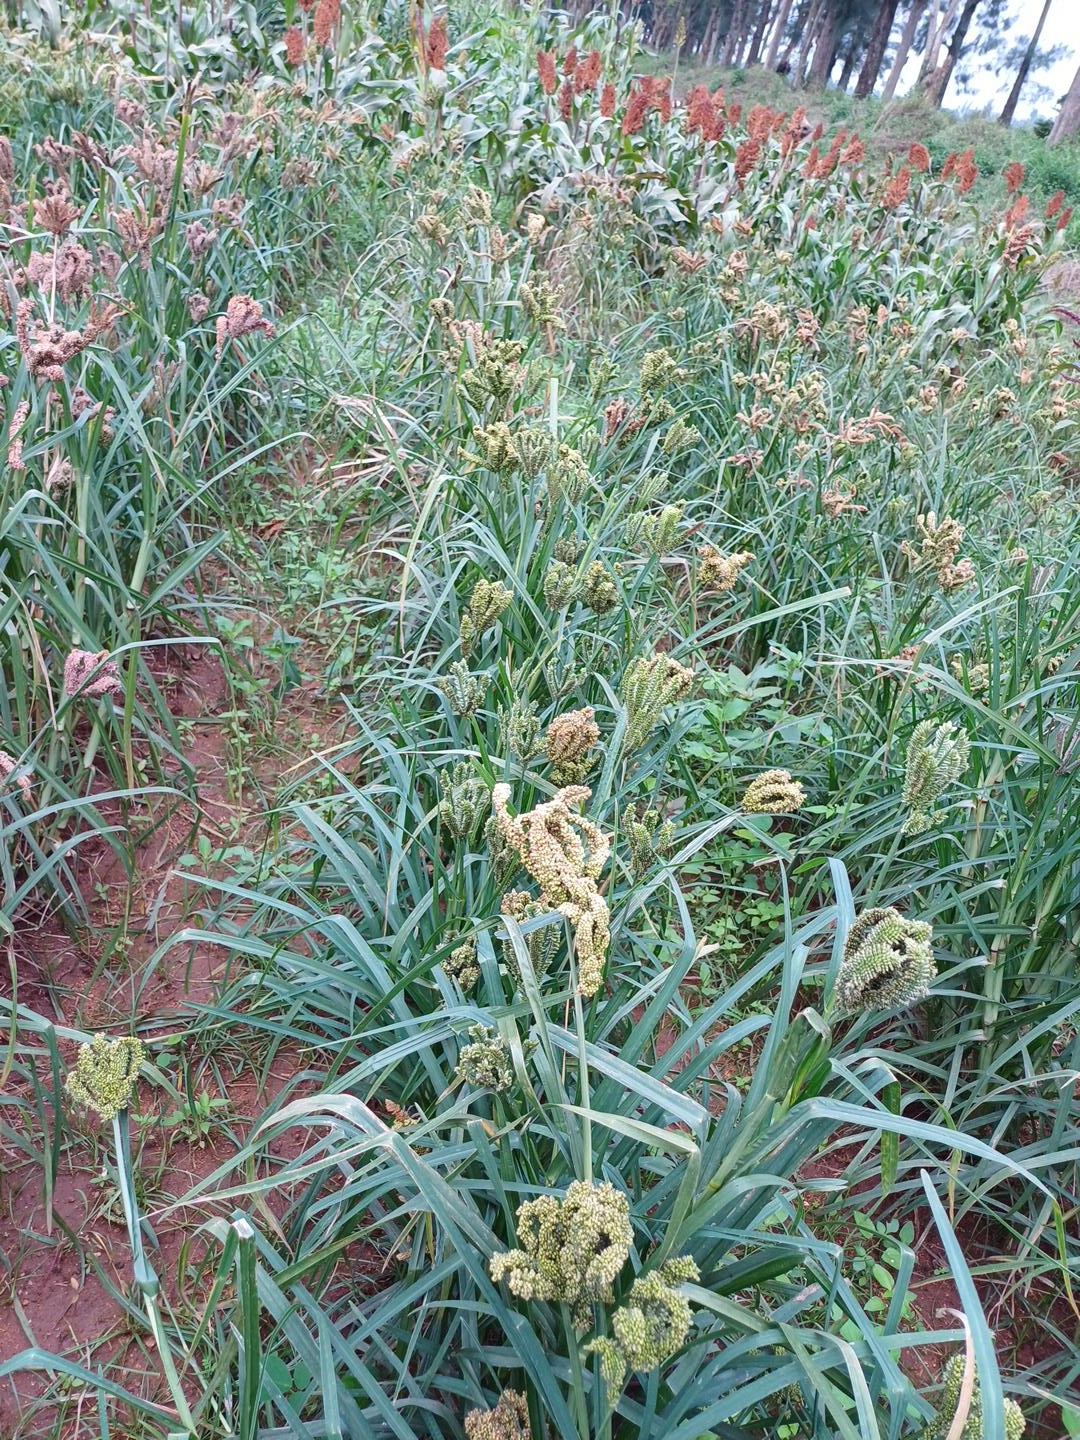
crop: finger millet
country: Kenya
